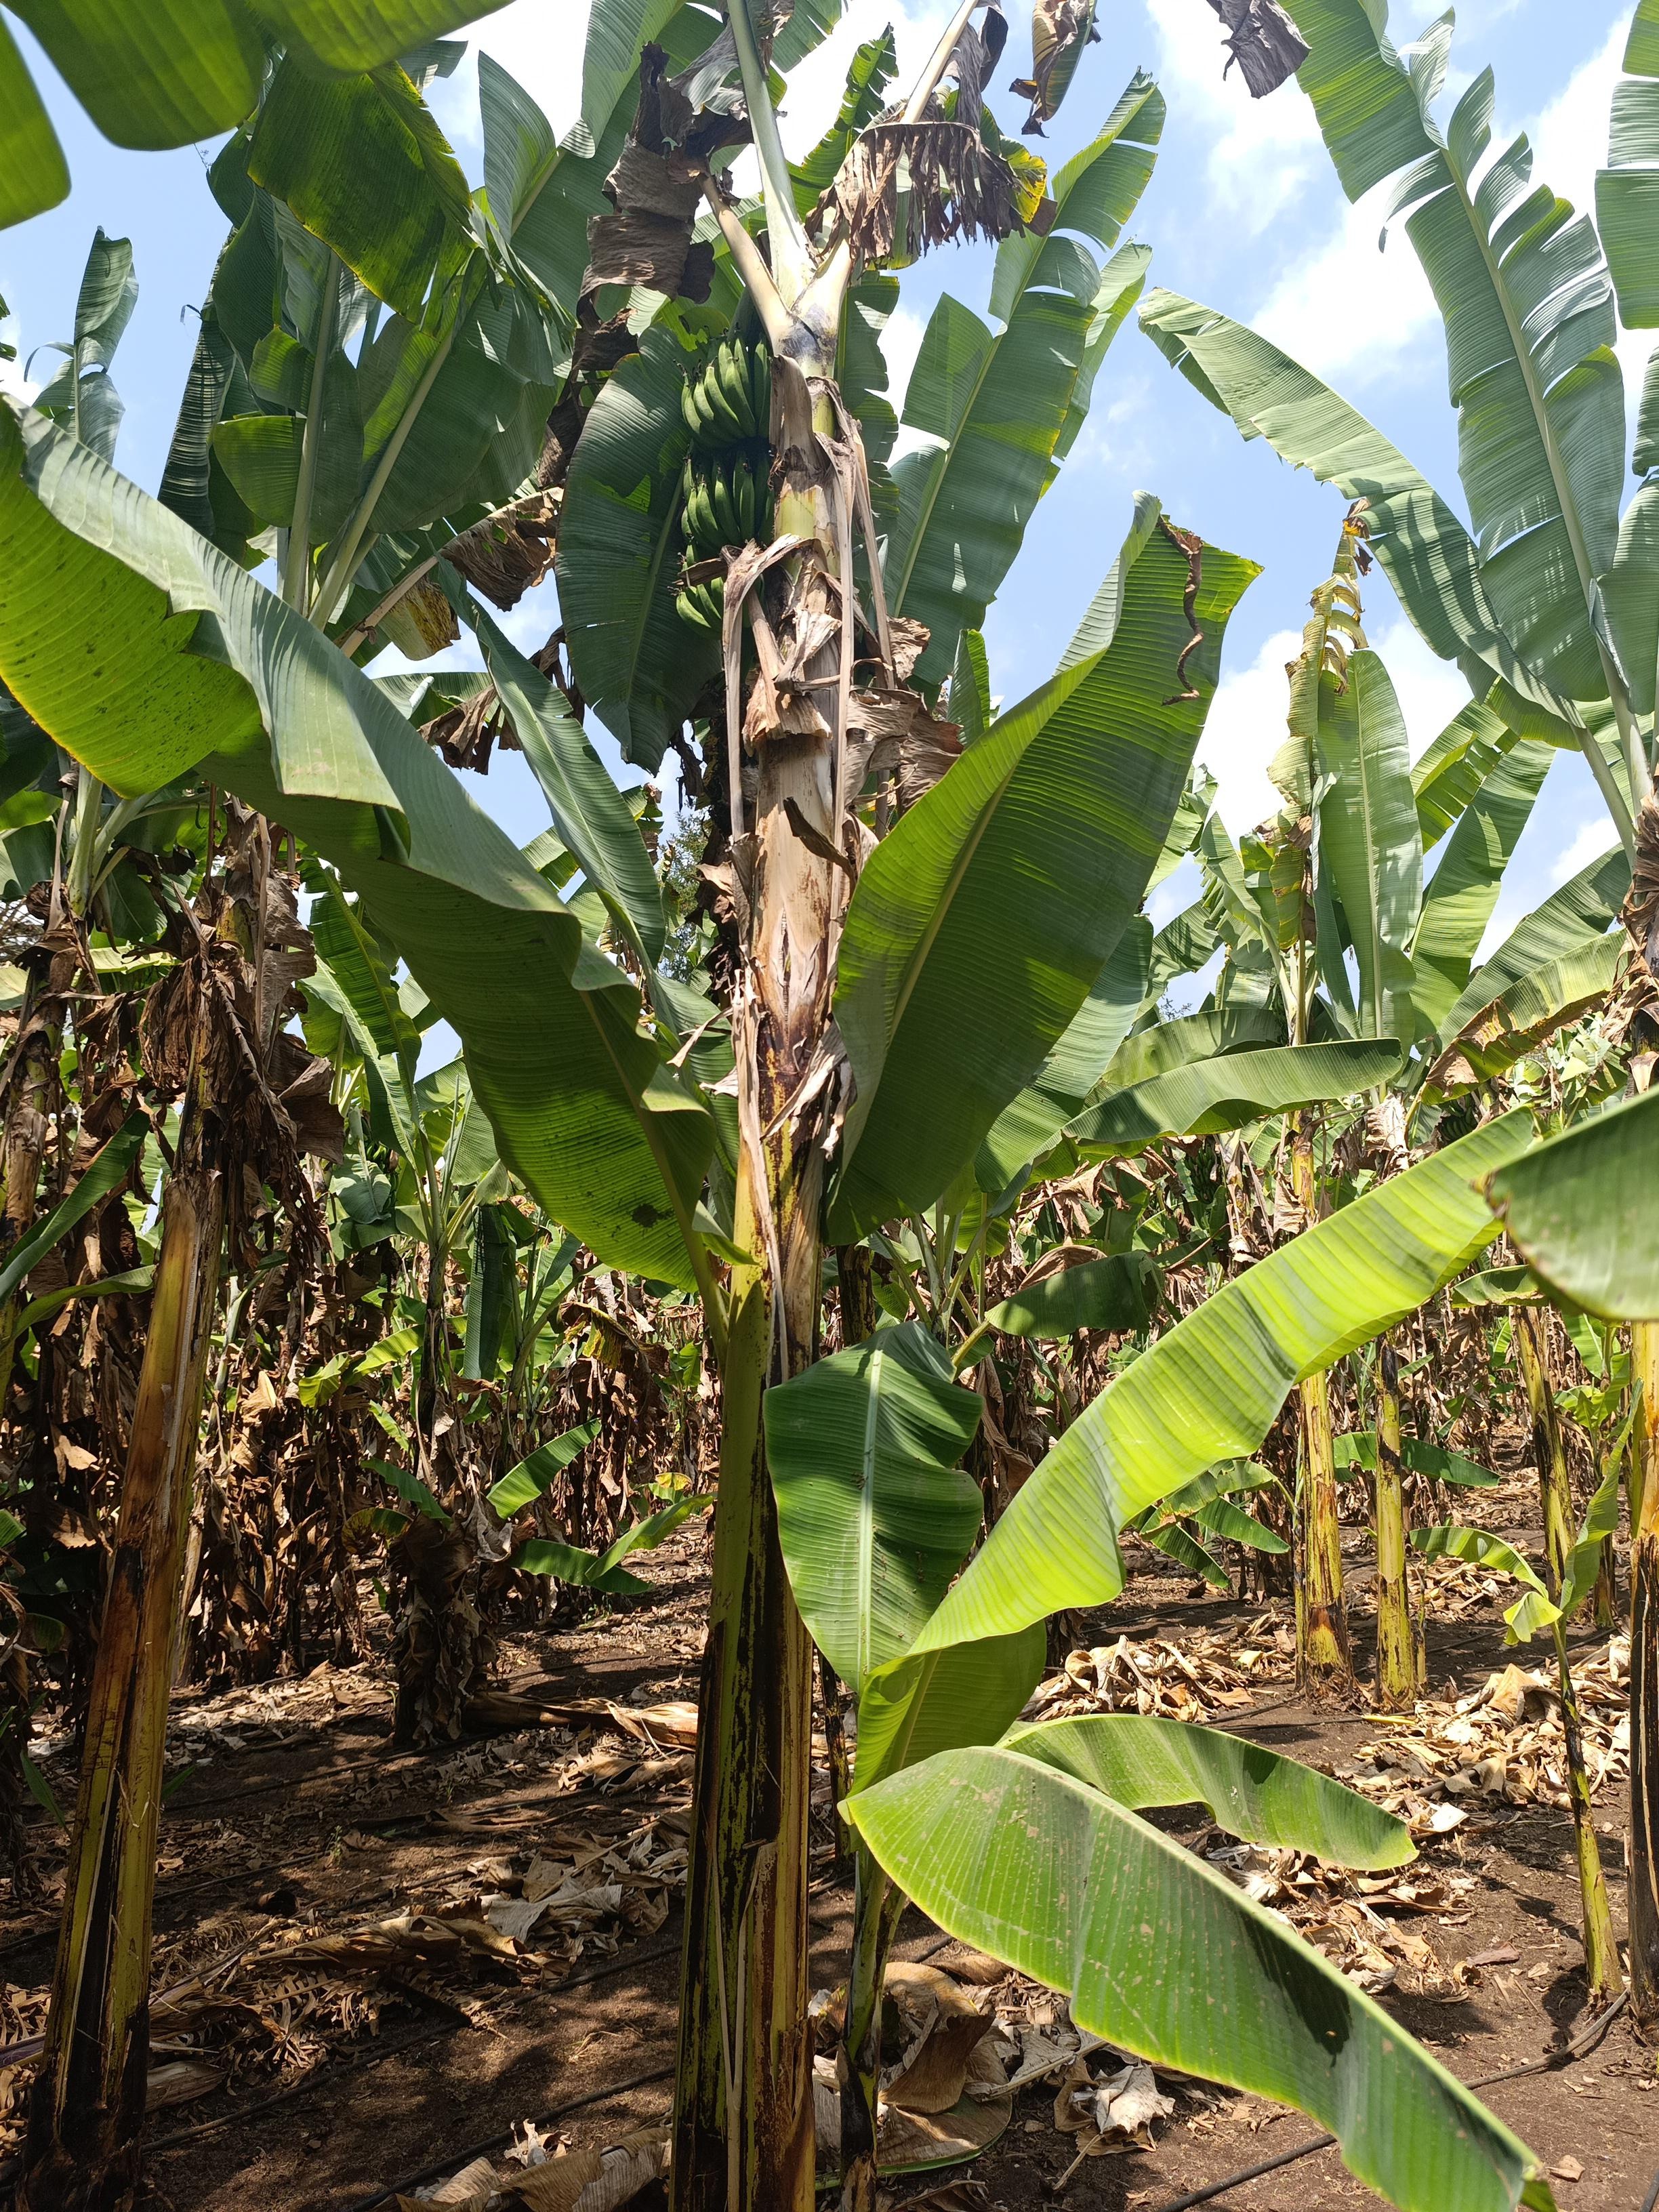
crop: banana
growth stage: development fruit
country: Tanzania
